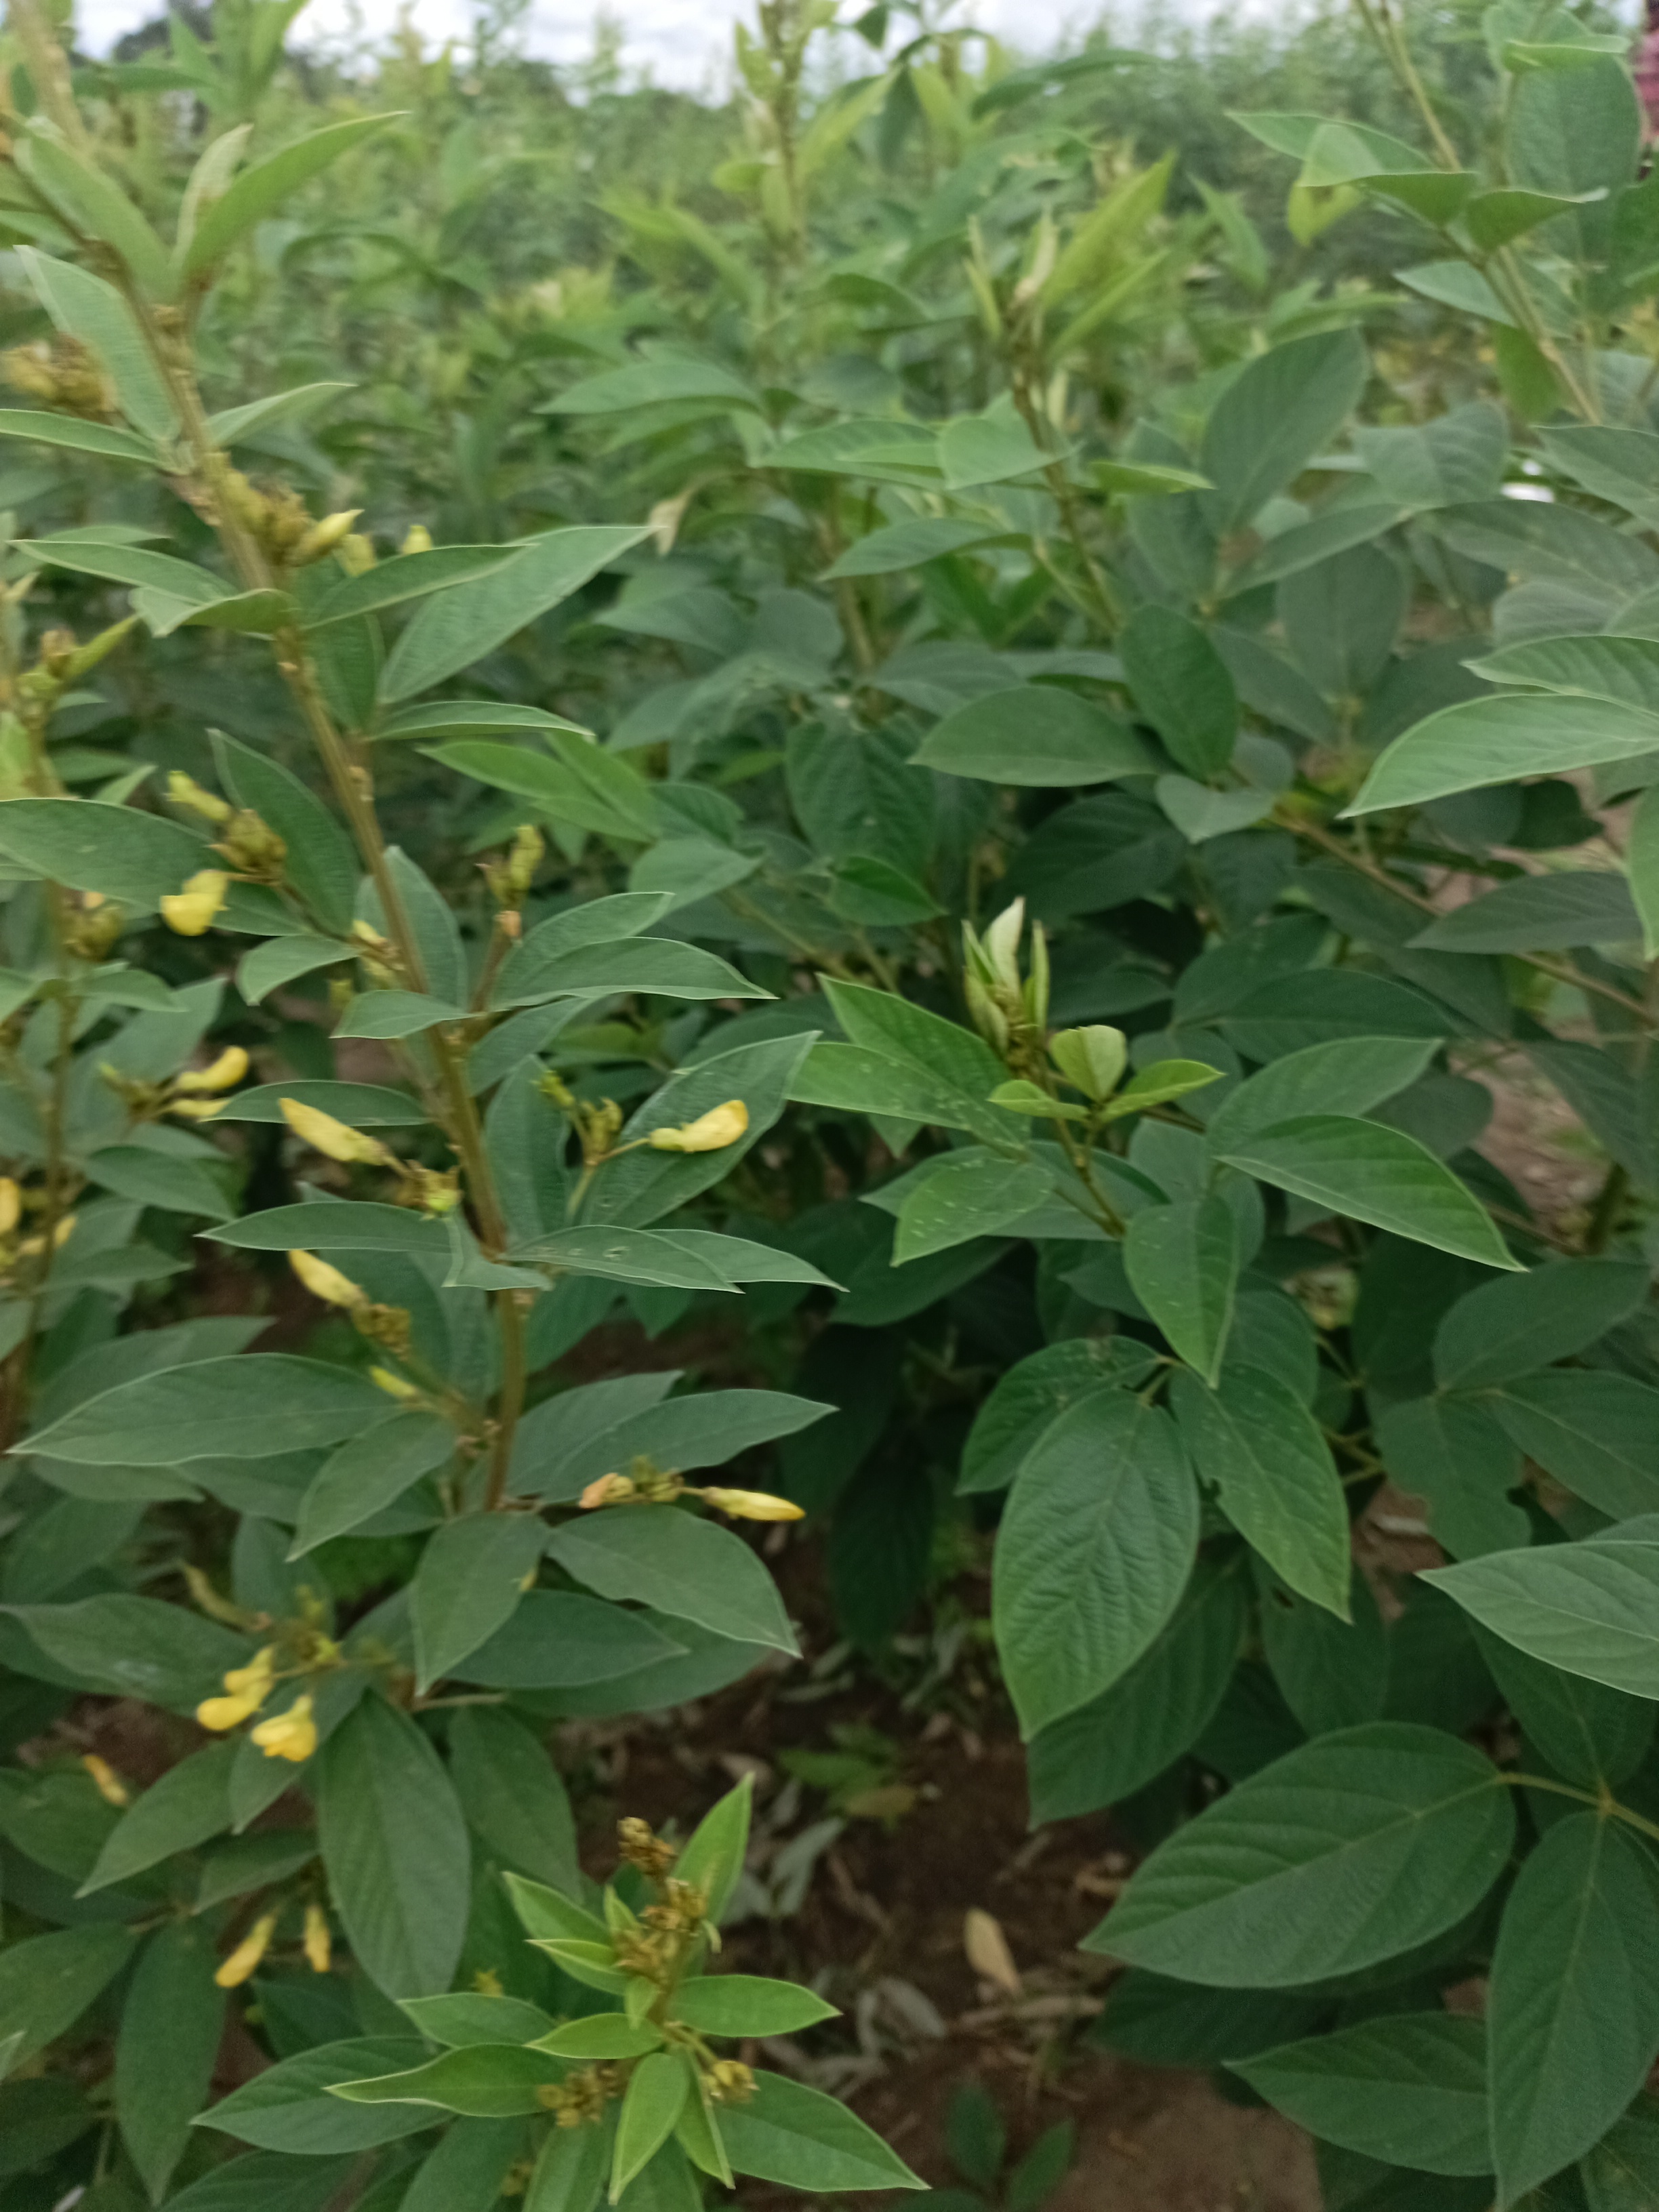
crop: sweet potato
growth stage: flowering
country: Tanzania
